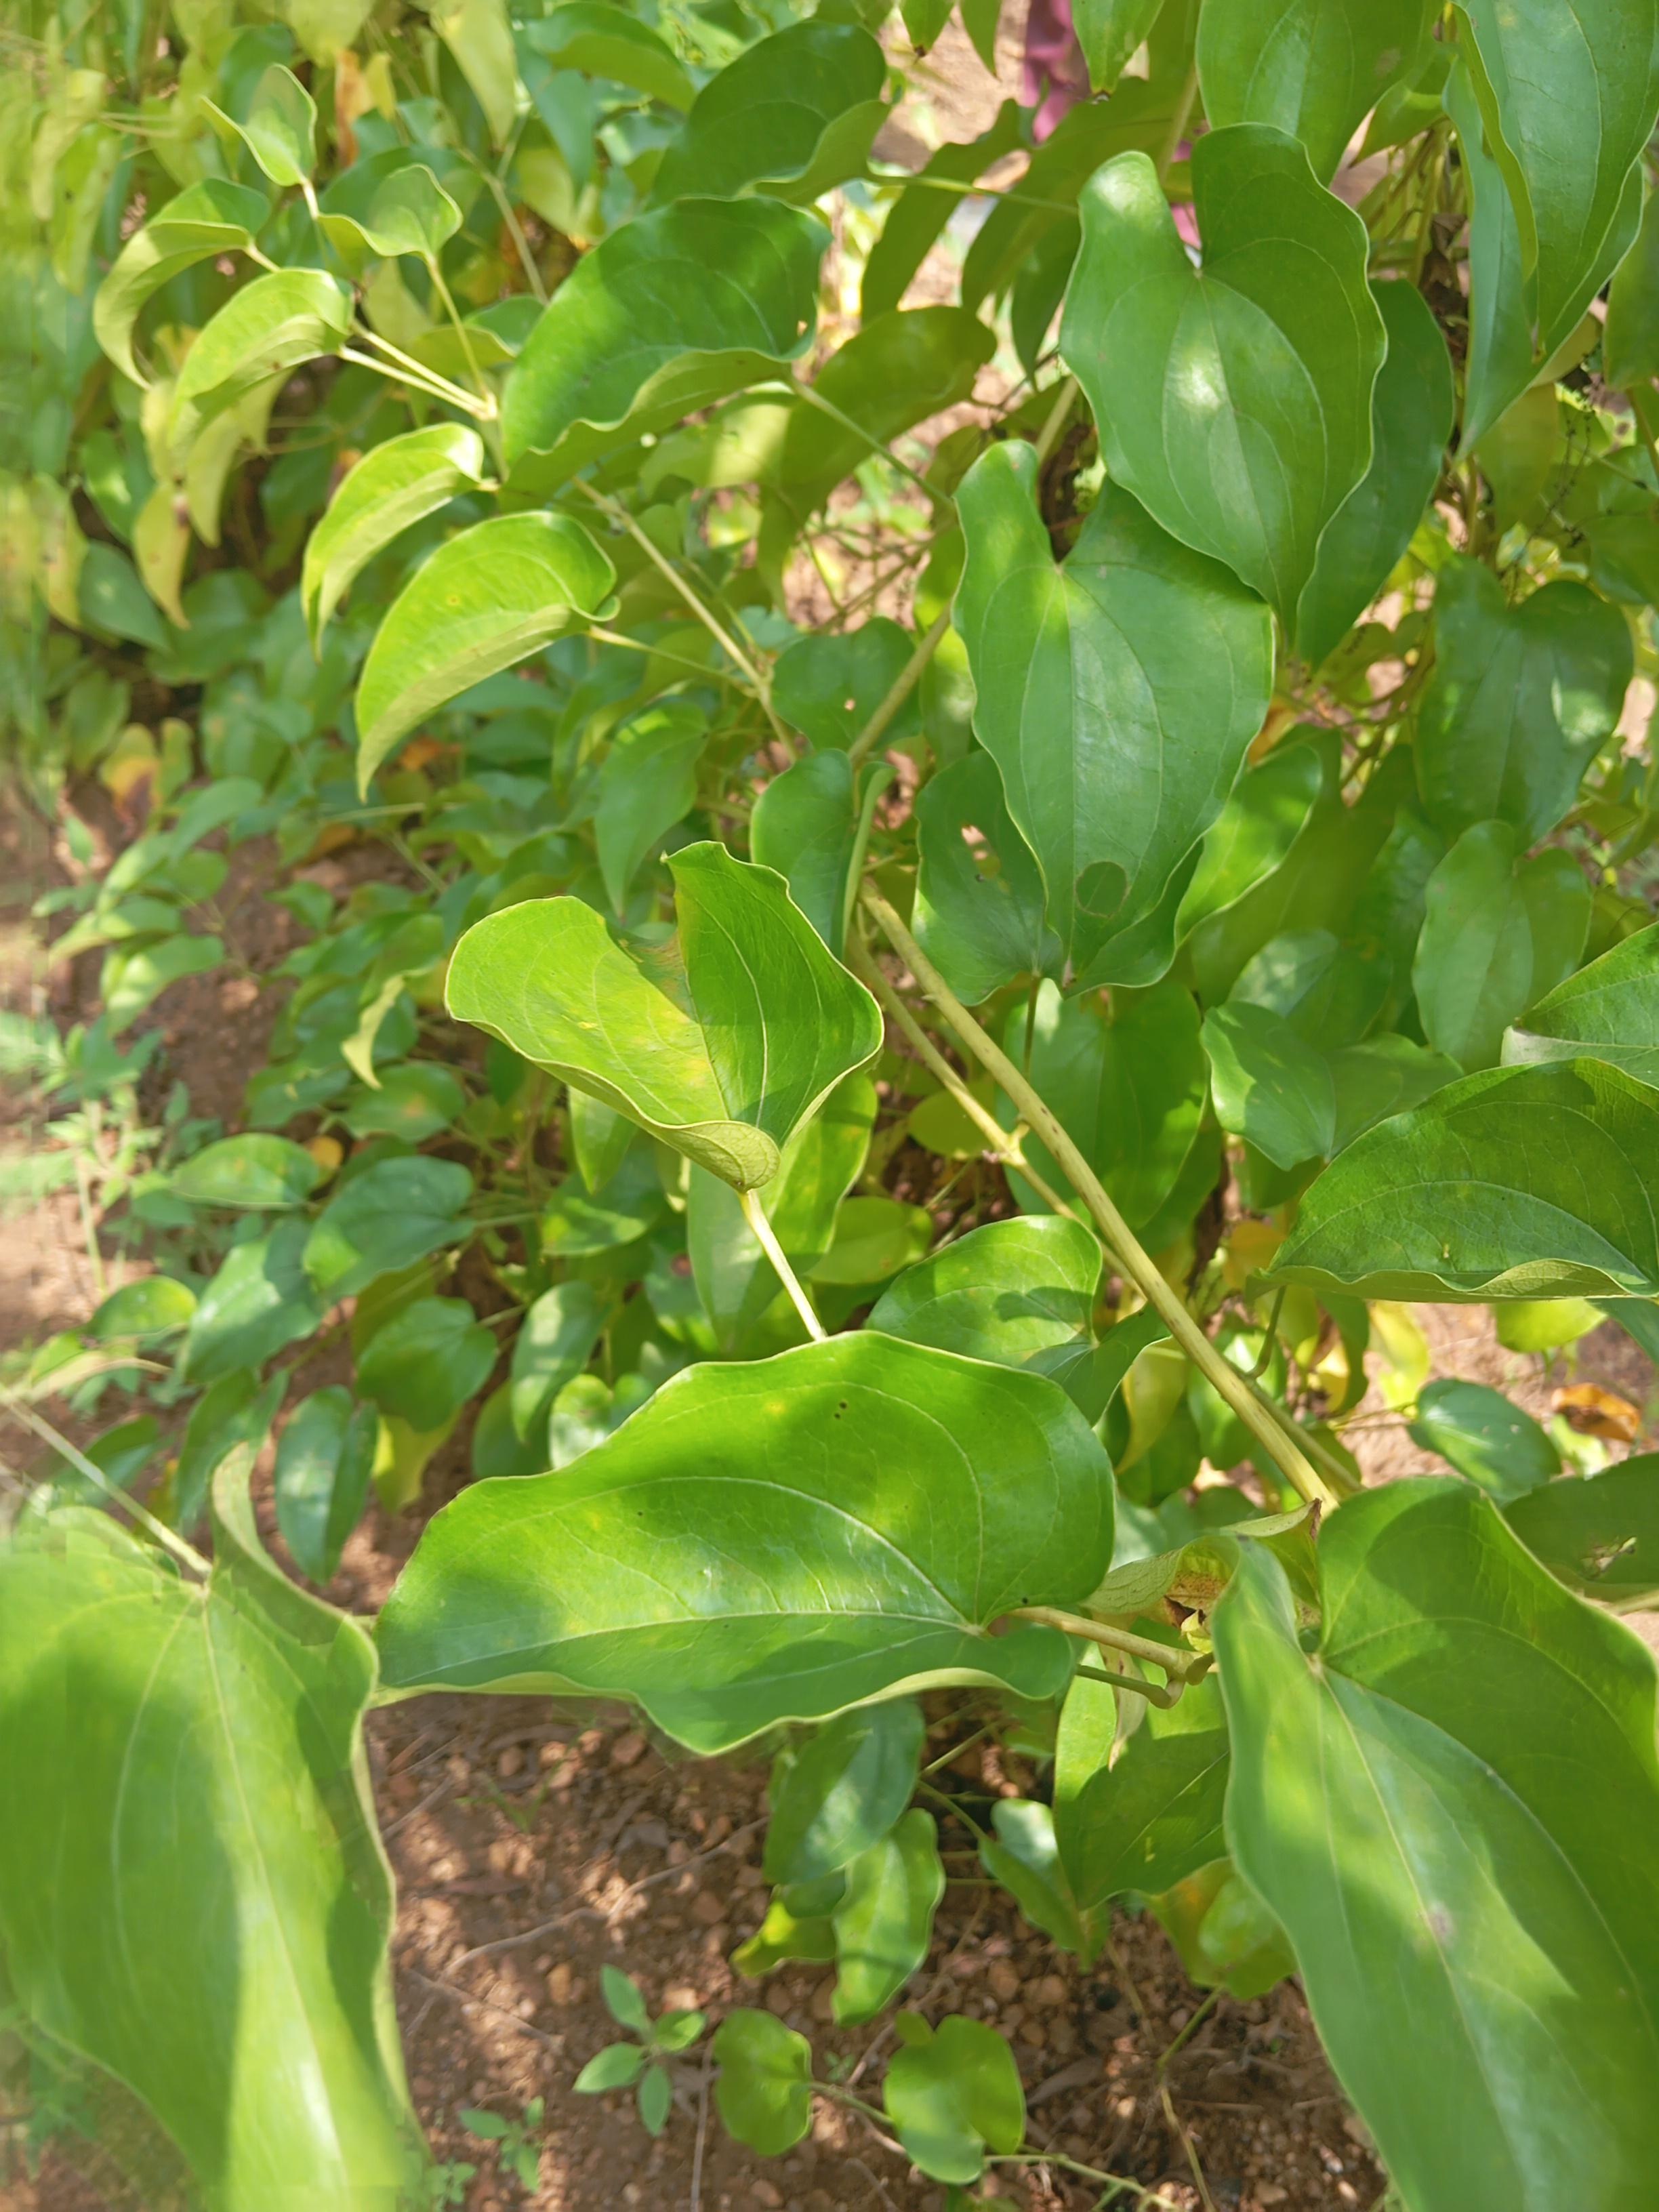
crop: yam
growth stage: maturity
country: Nigeria
